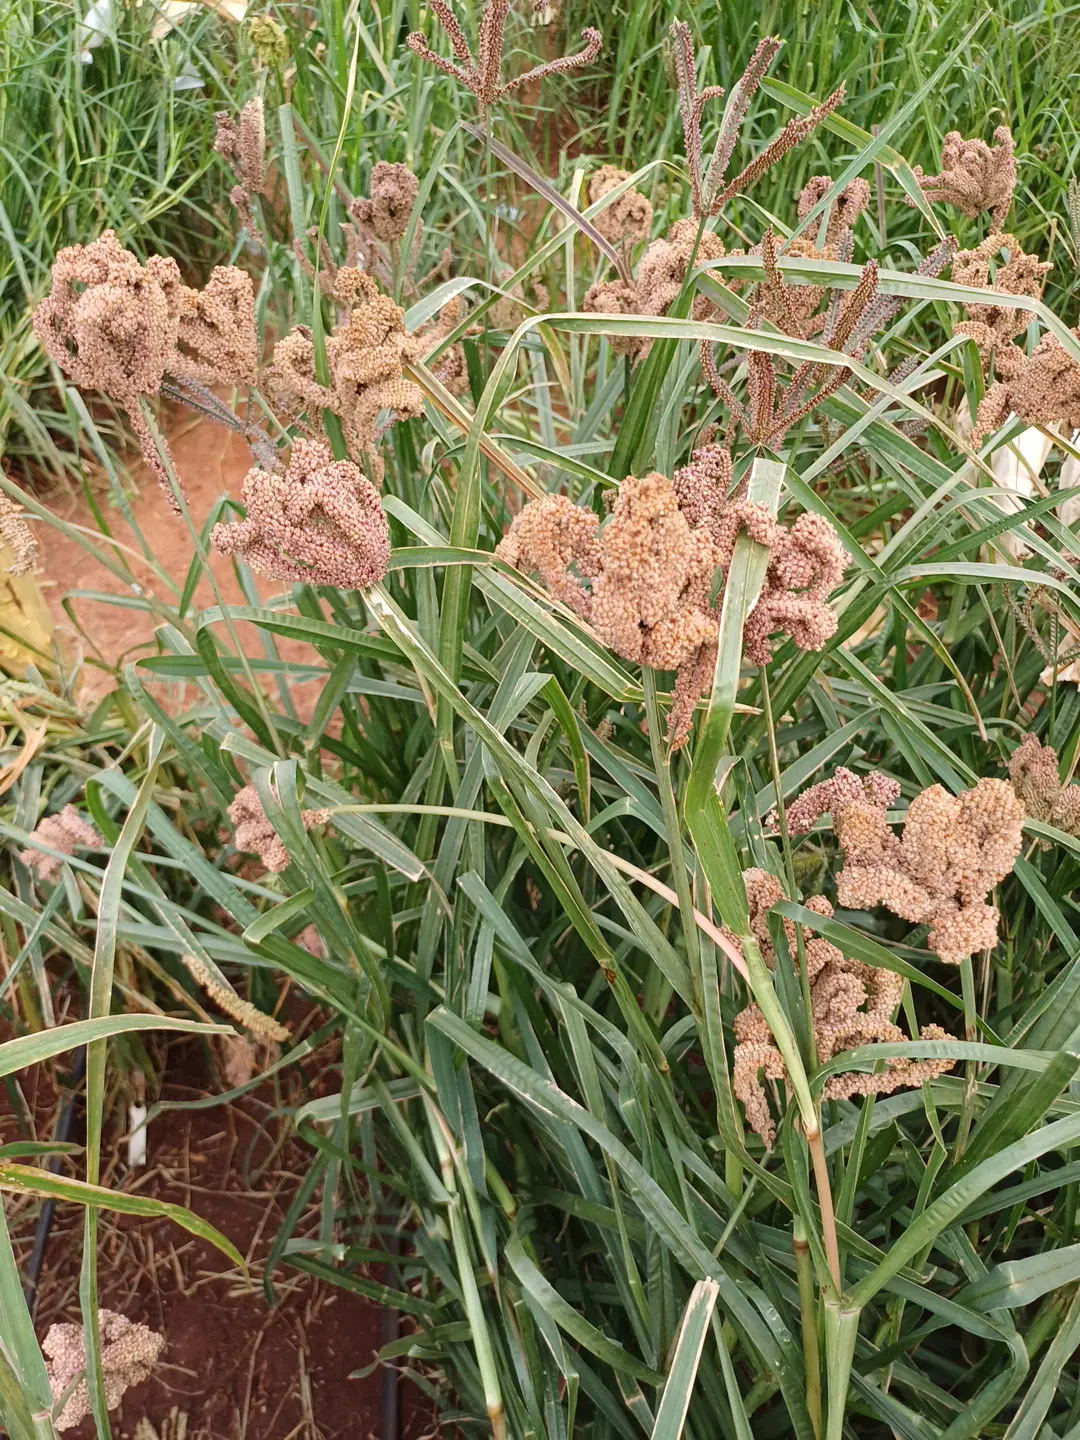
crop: finger millet
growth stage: filling grain
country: Kenya
